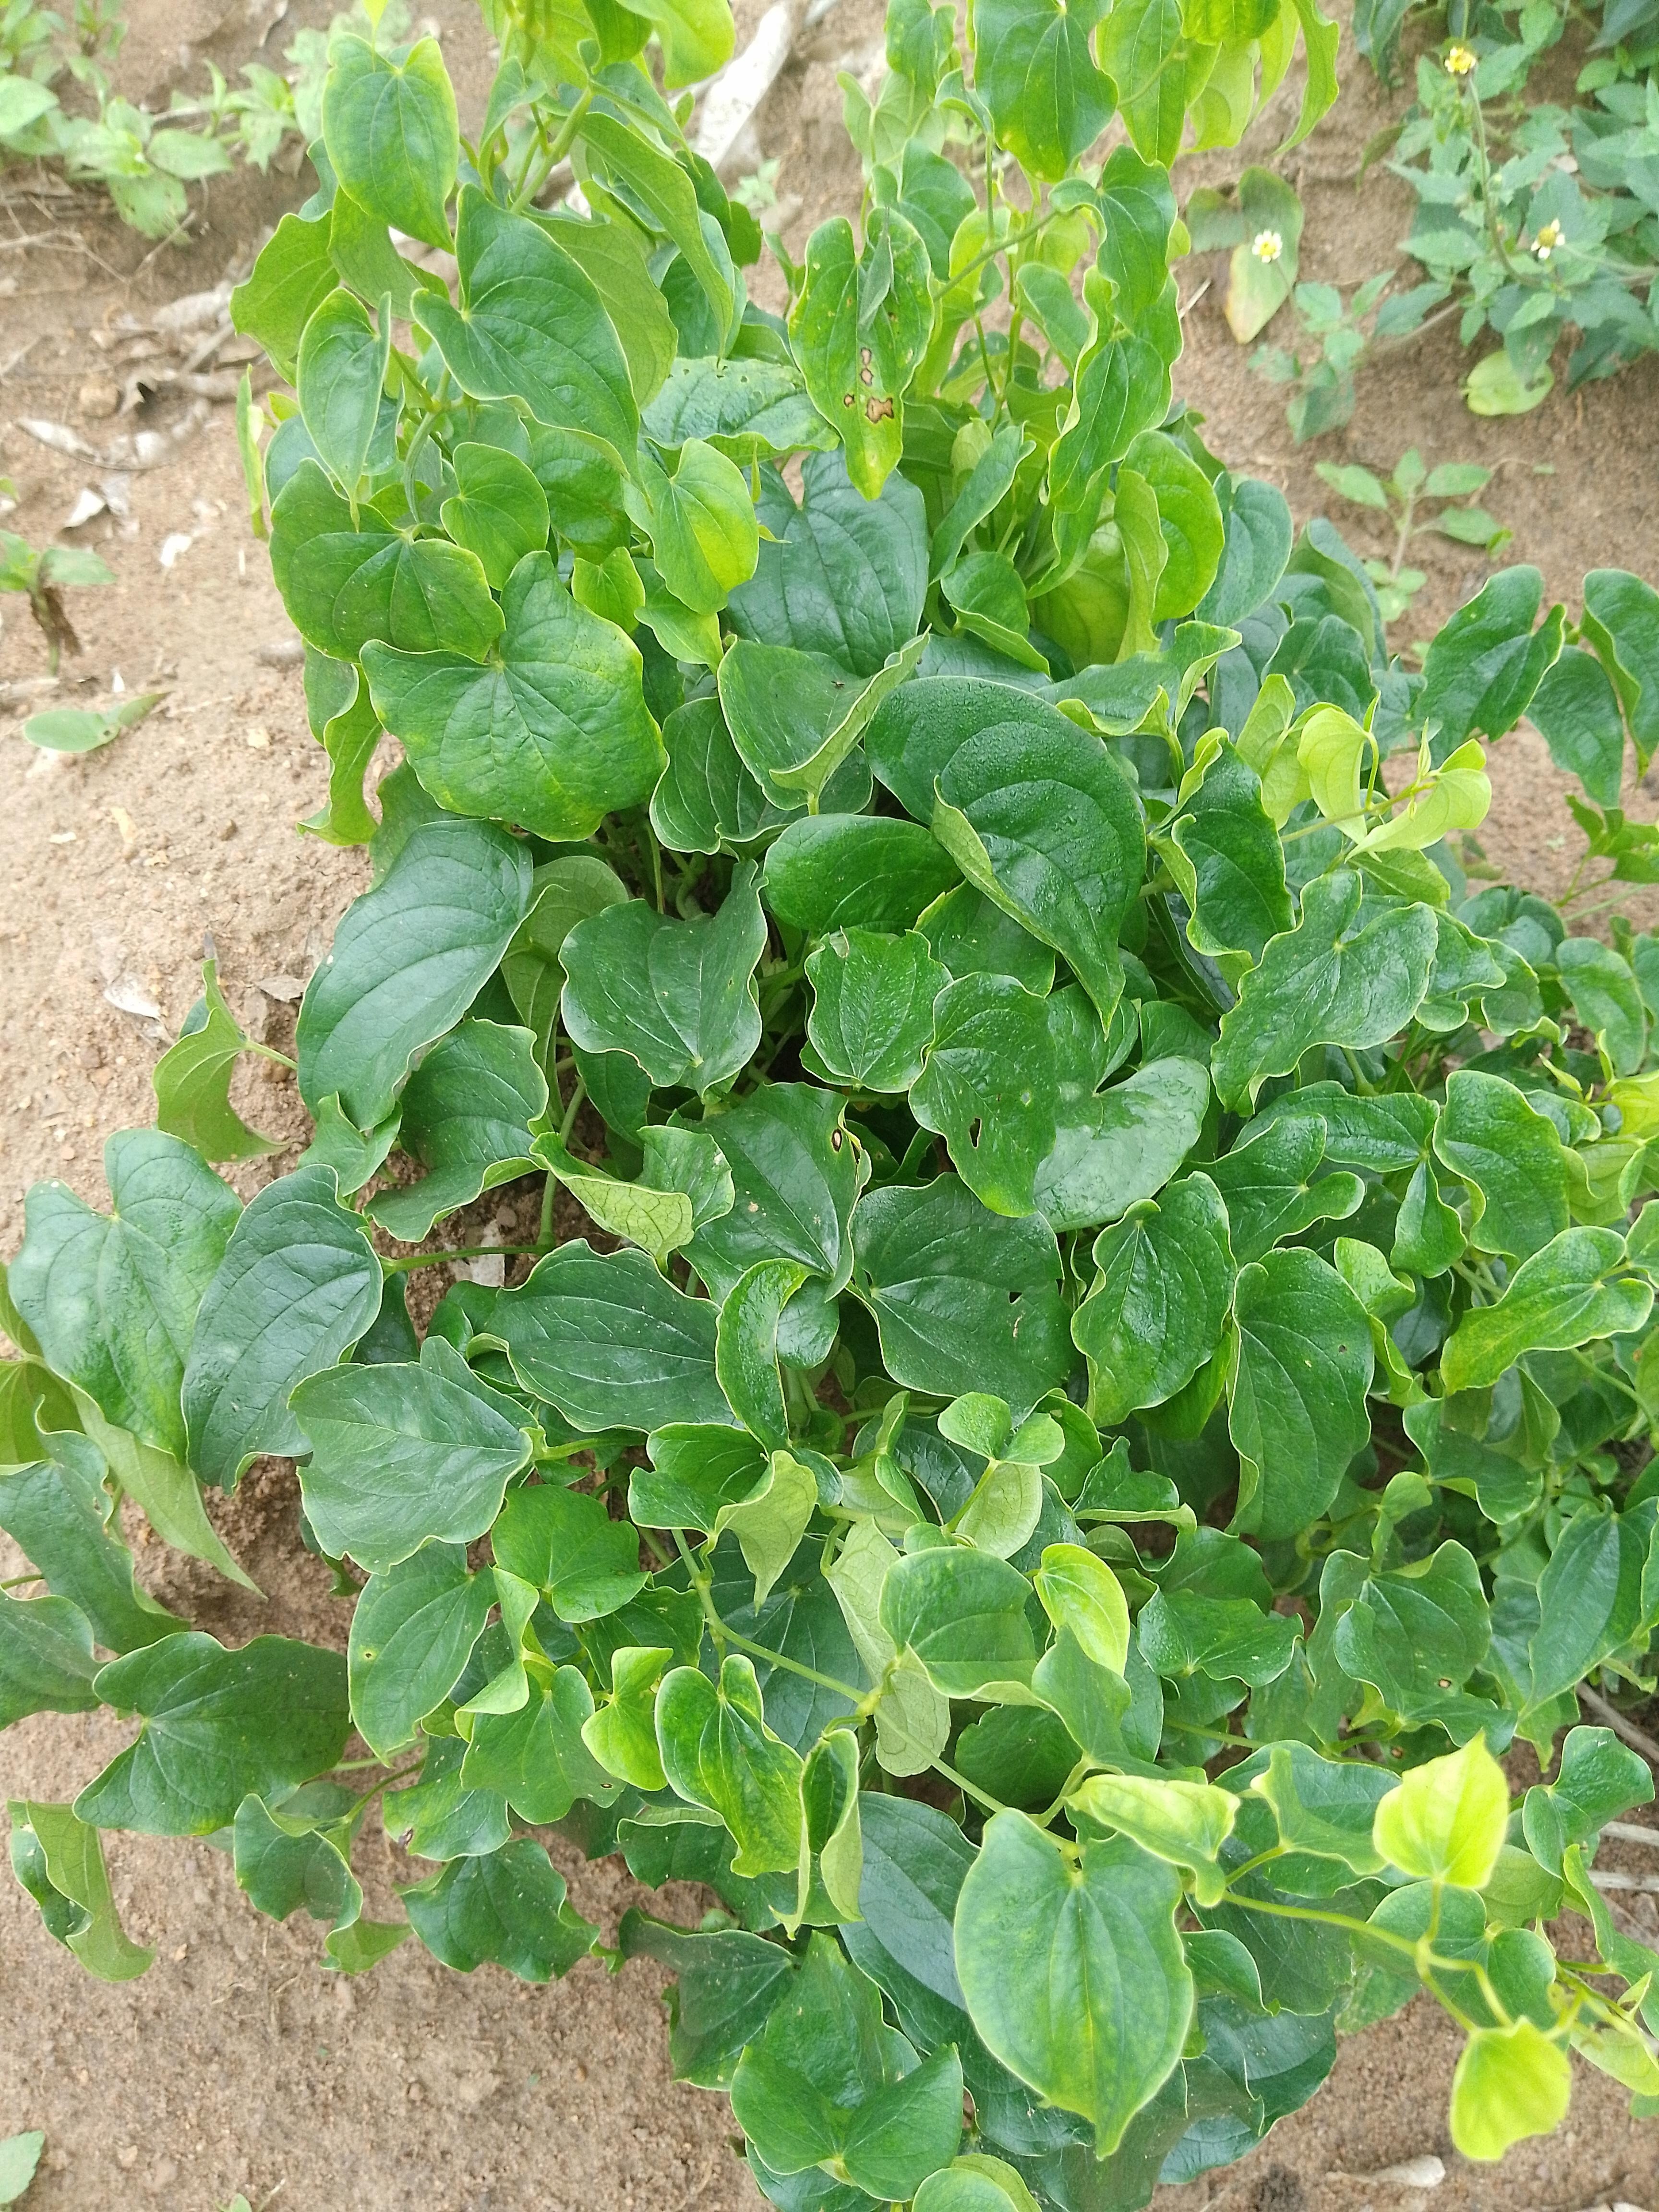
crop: yam
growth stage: vegetative
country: Nigeria
